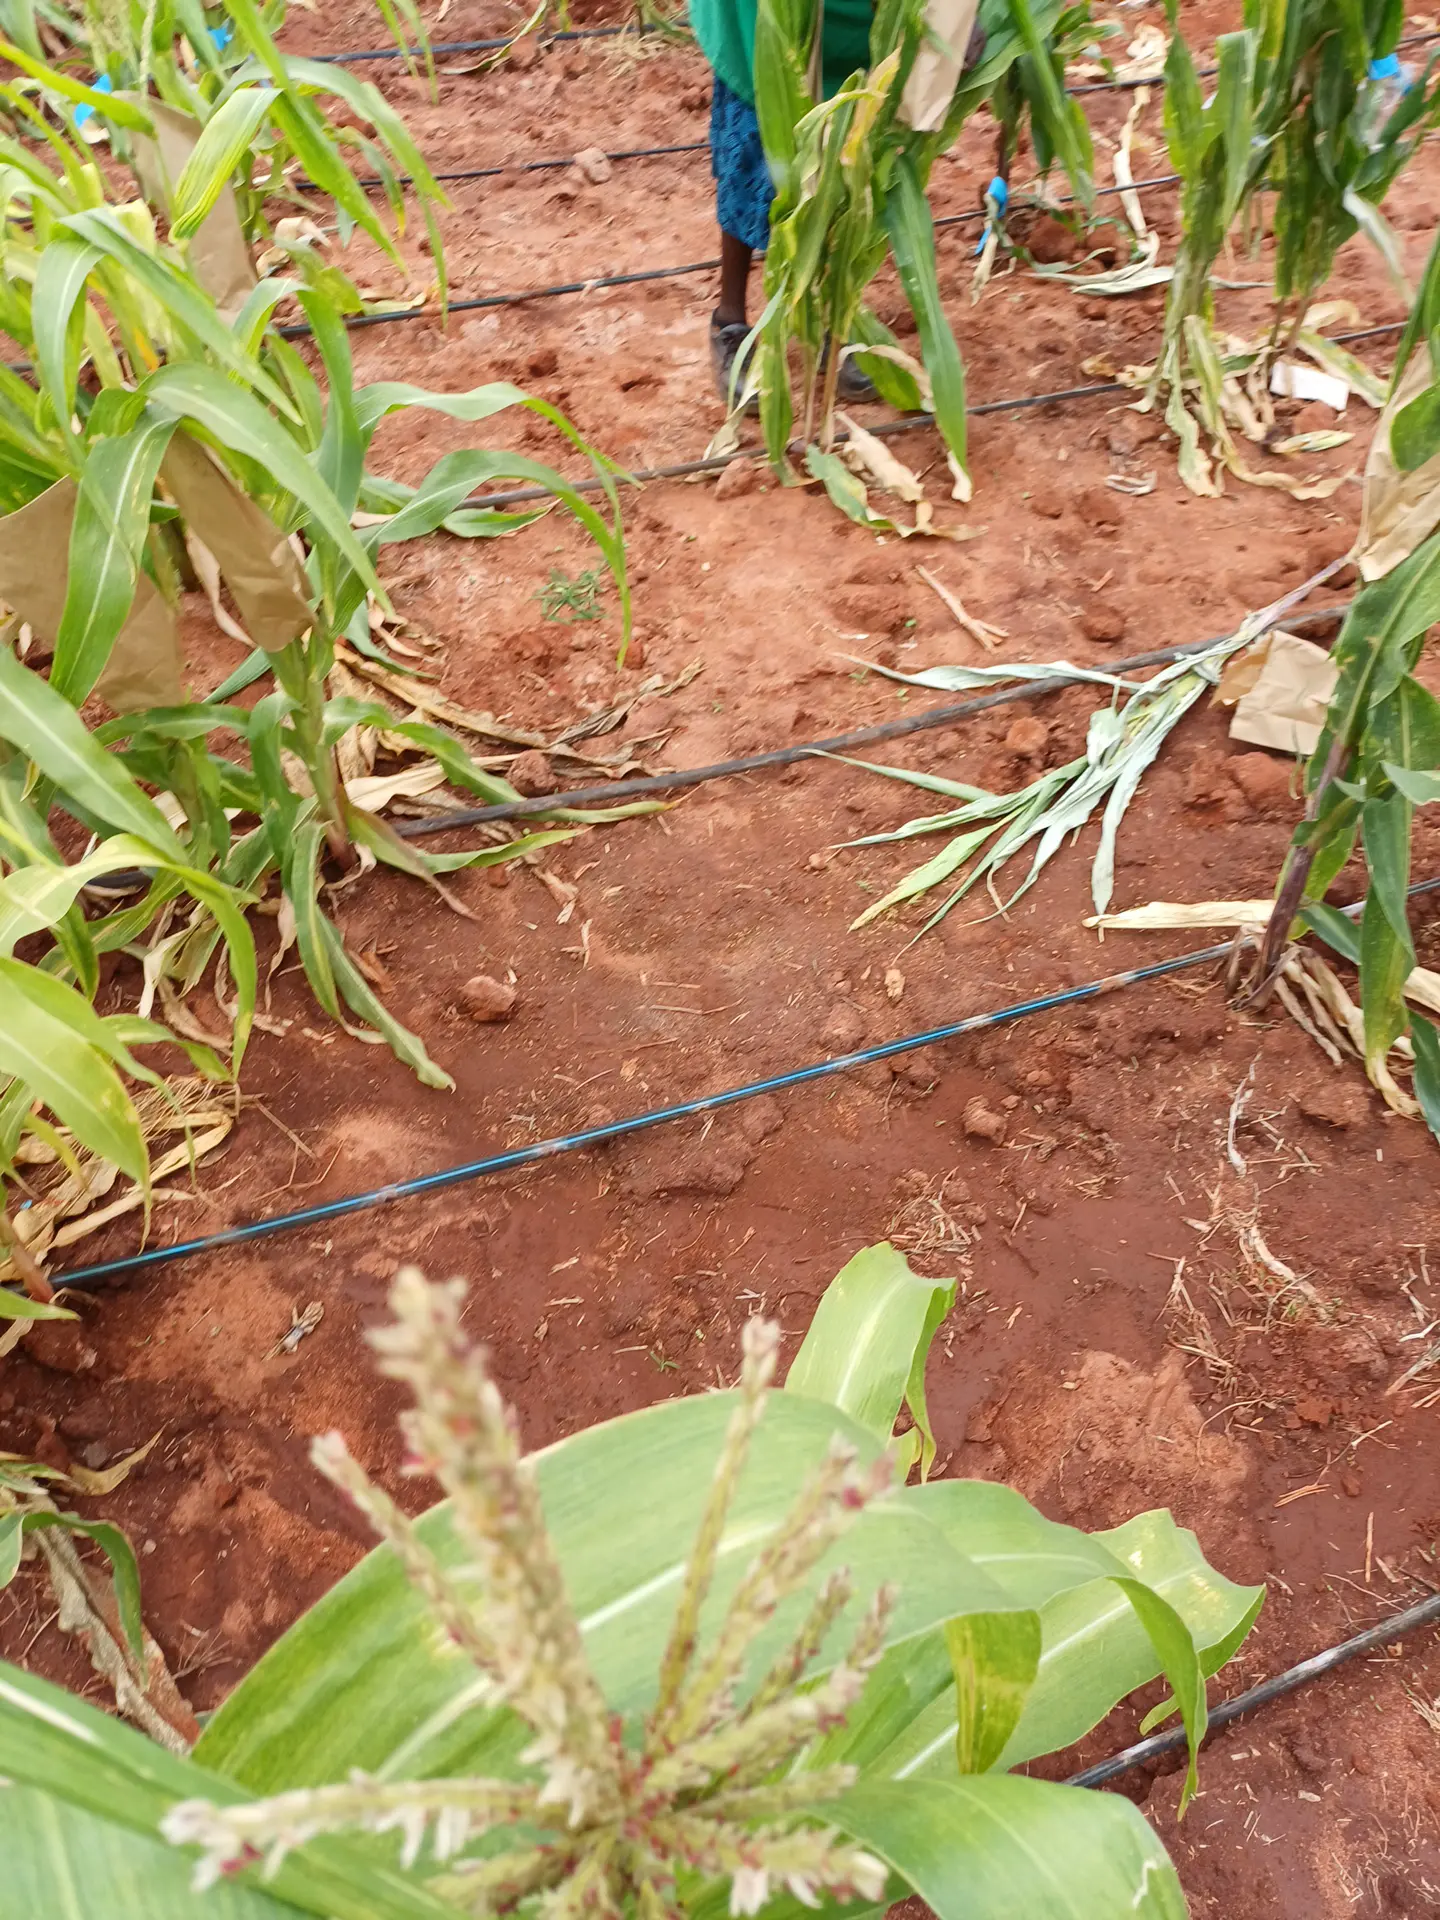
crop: maize
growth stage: flowering
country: Kenya
